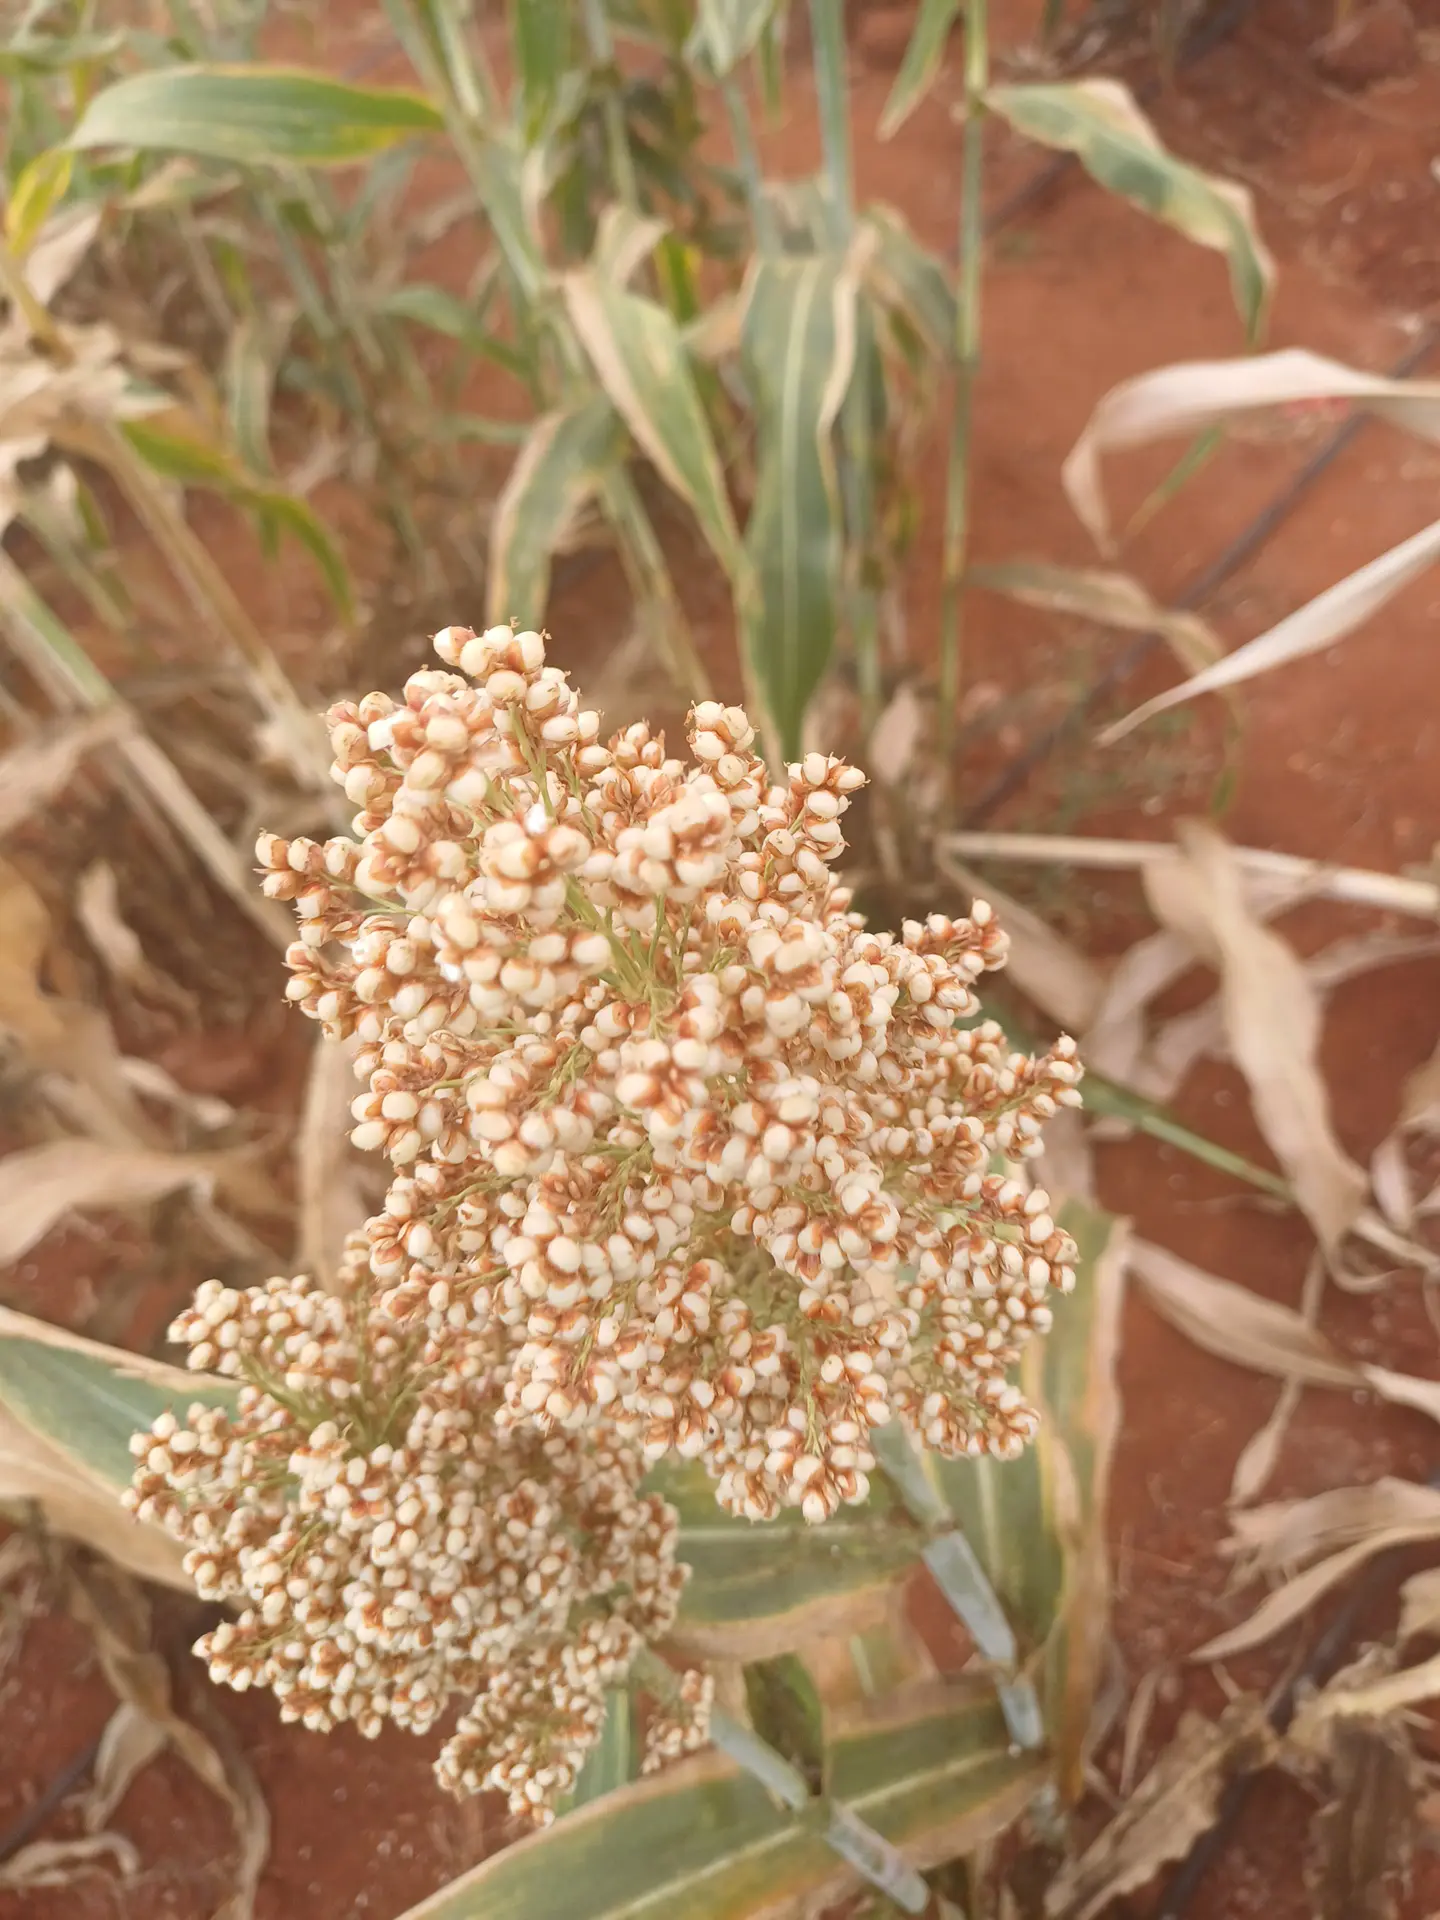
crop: sorghum
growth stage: maturity
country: Kenya
